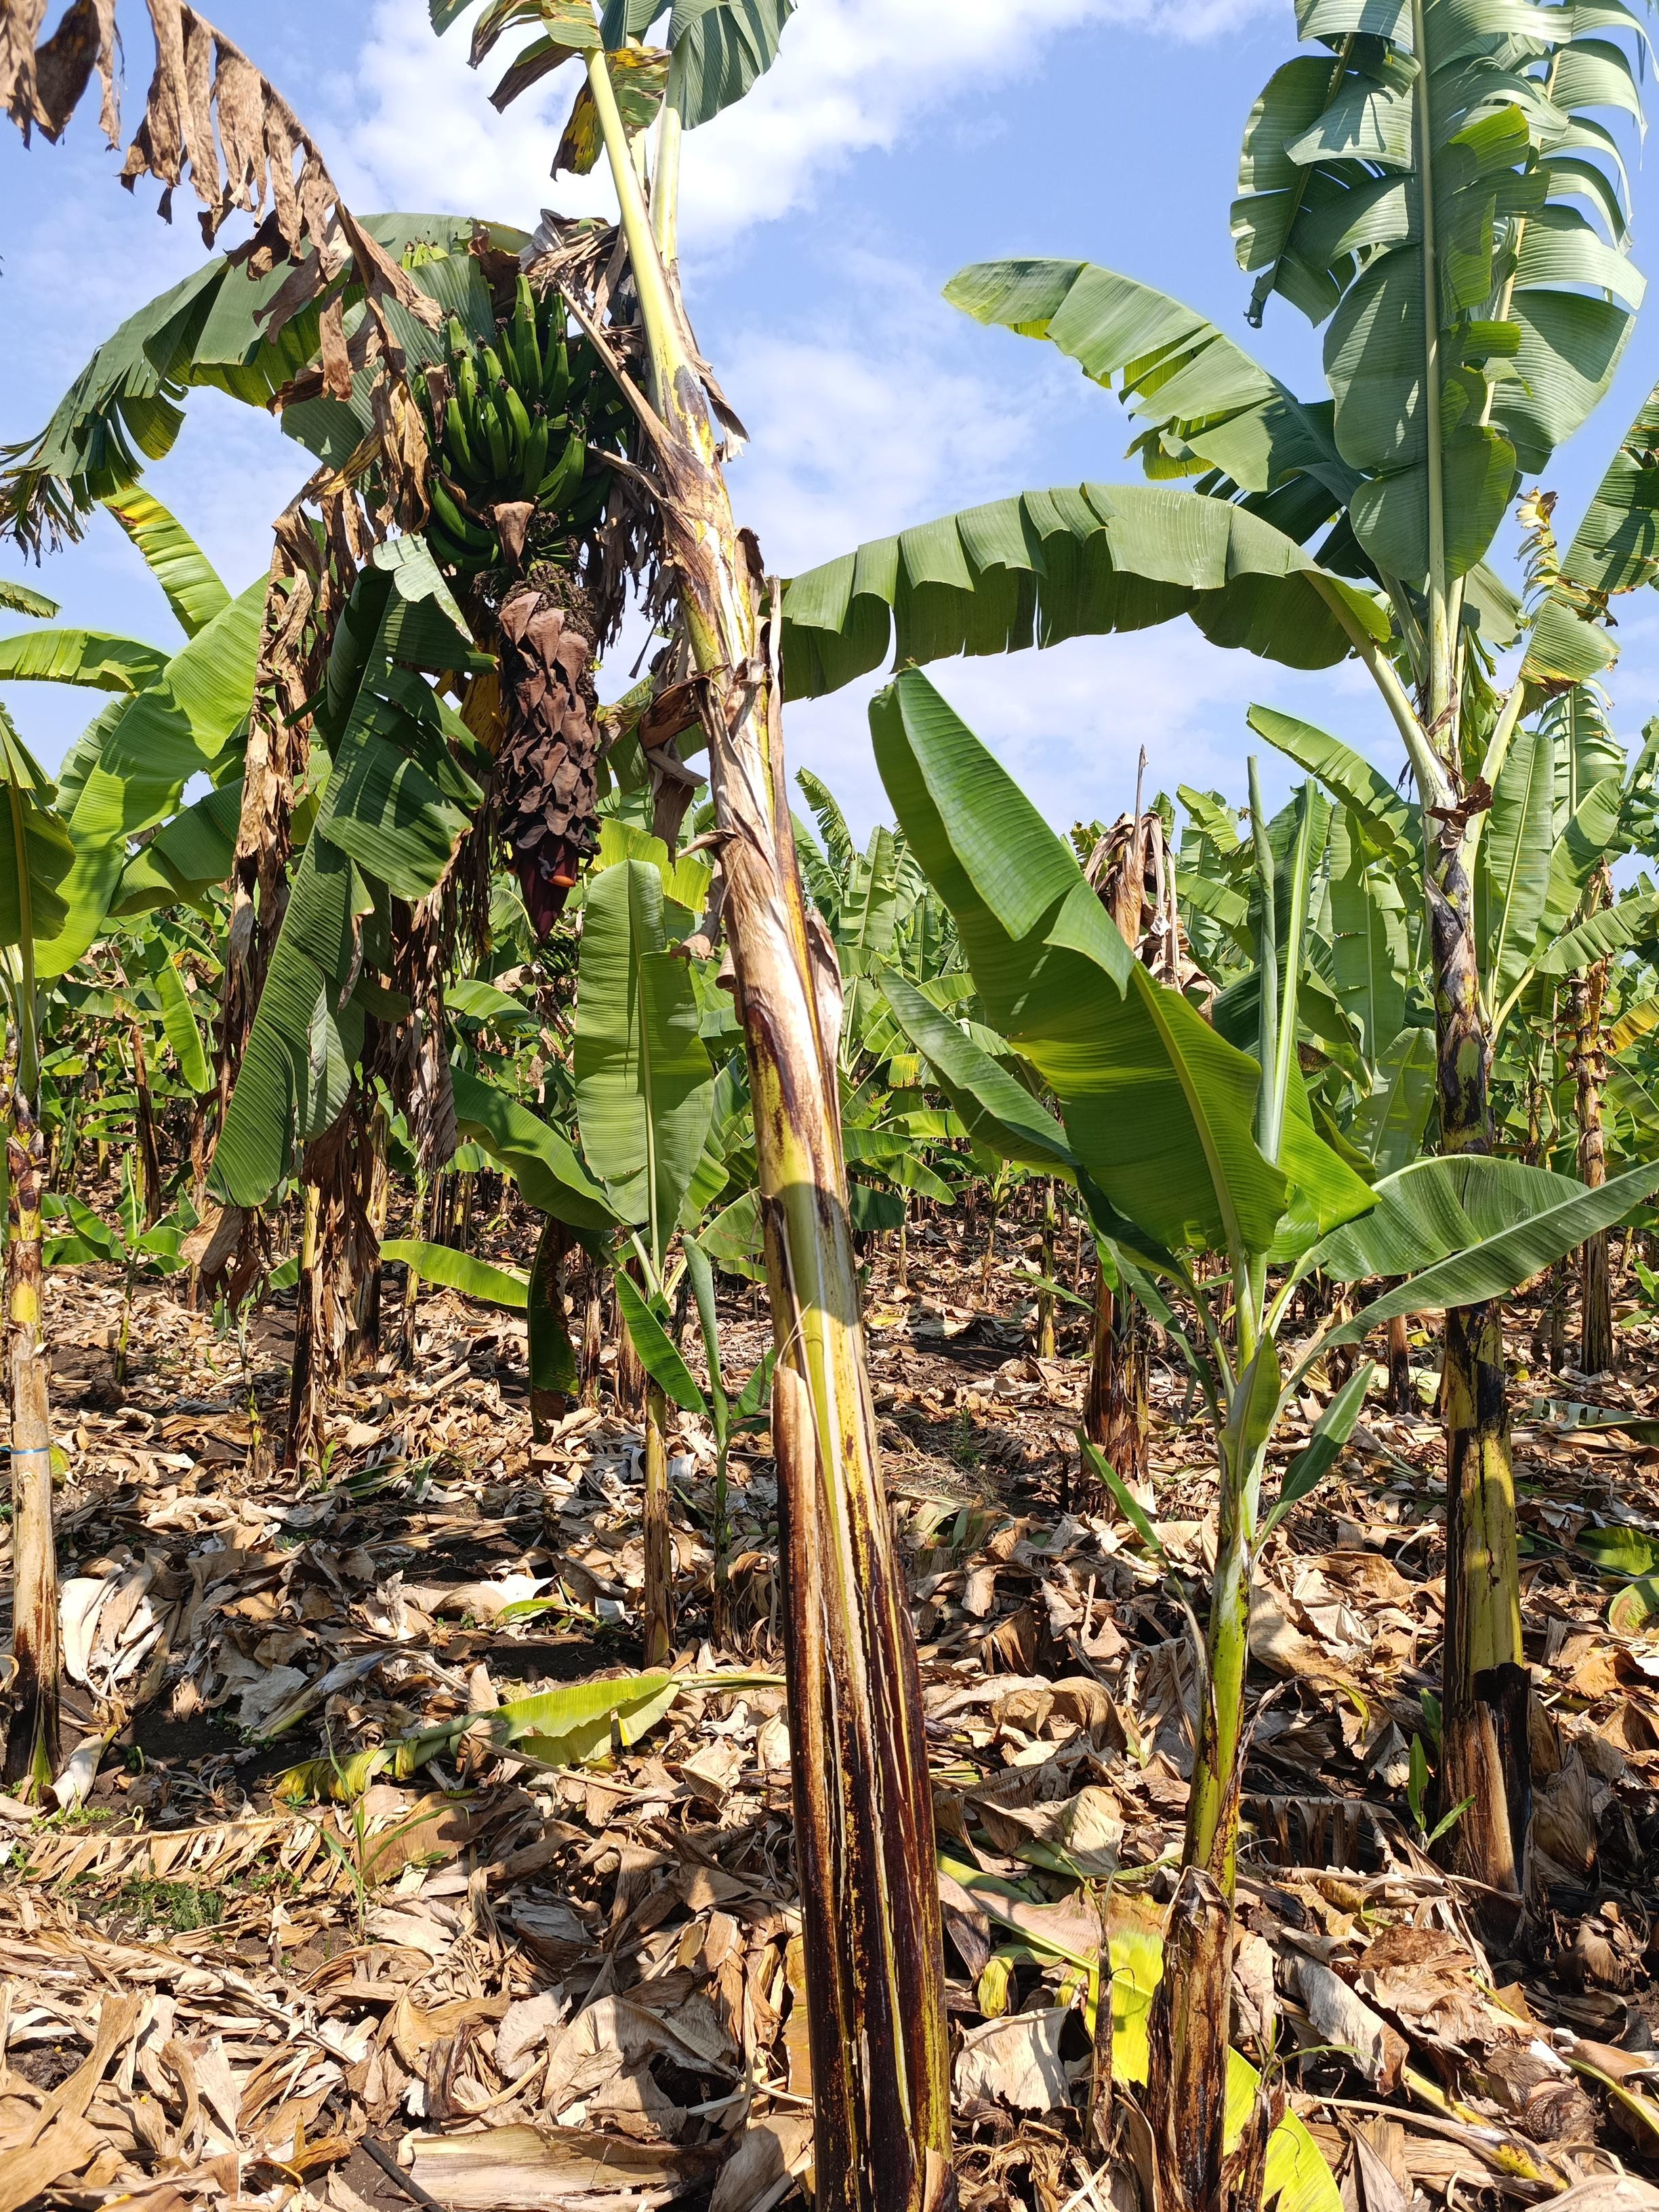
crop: banana
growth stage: development fruit
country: Tanzania
